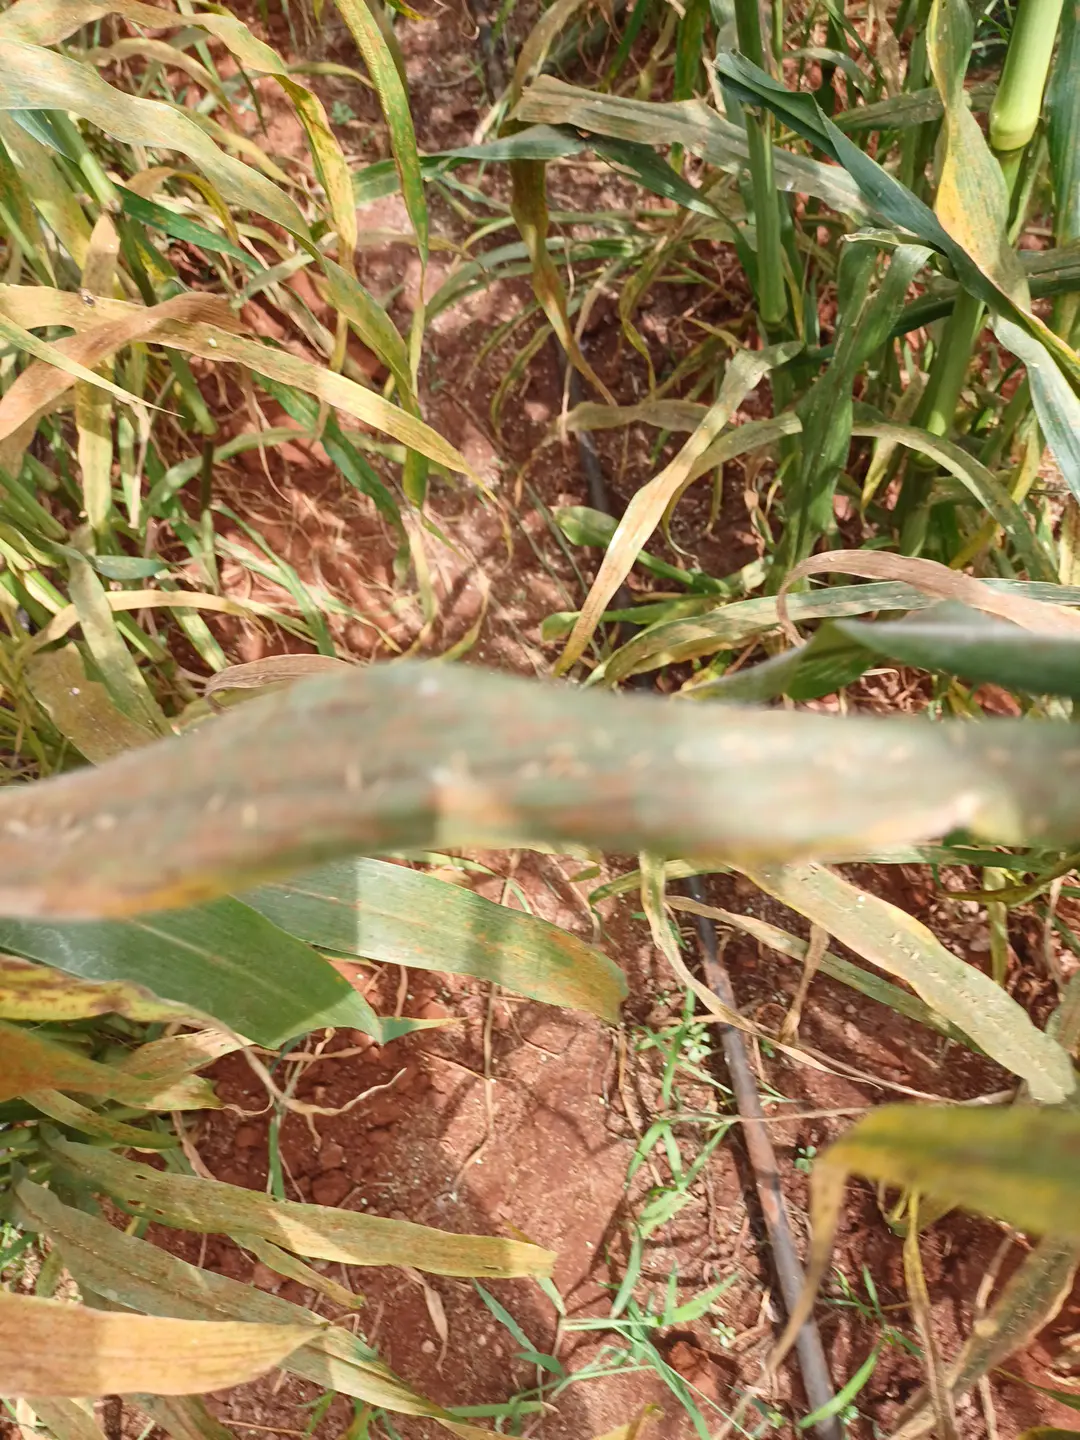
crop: pearl millet
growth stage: filling grain
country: Kenya
